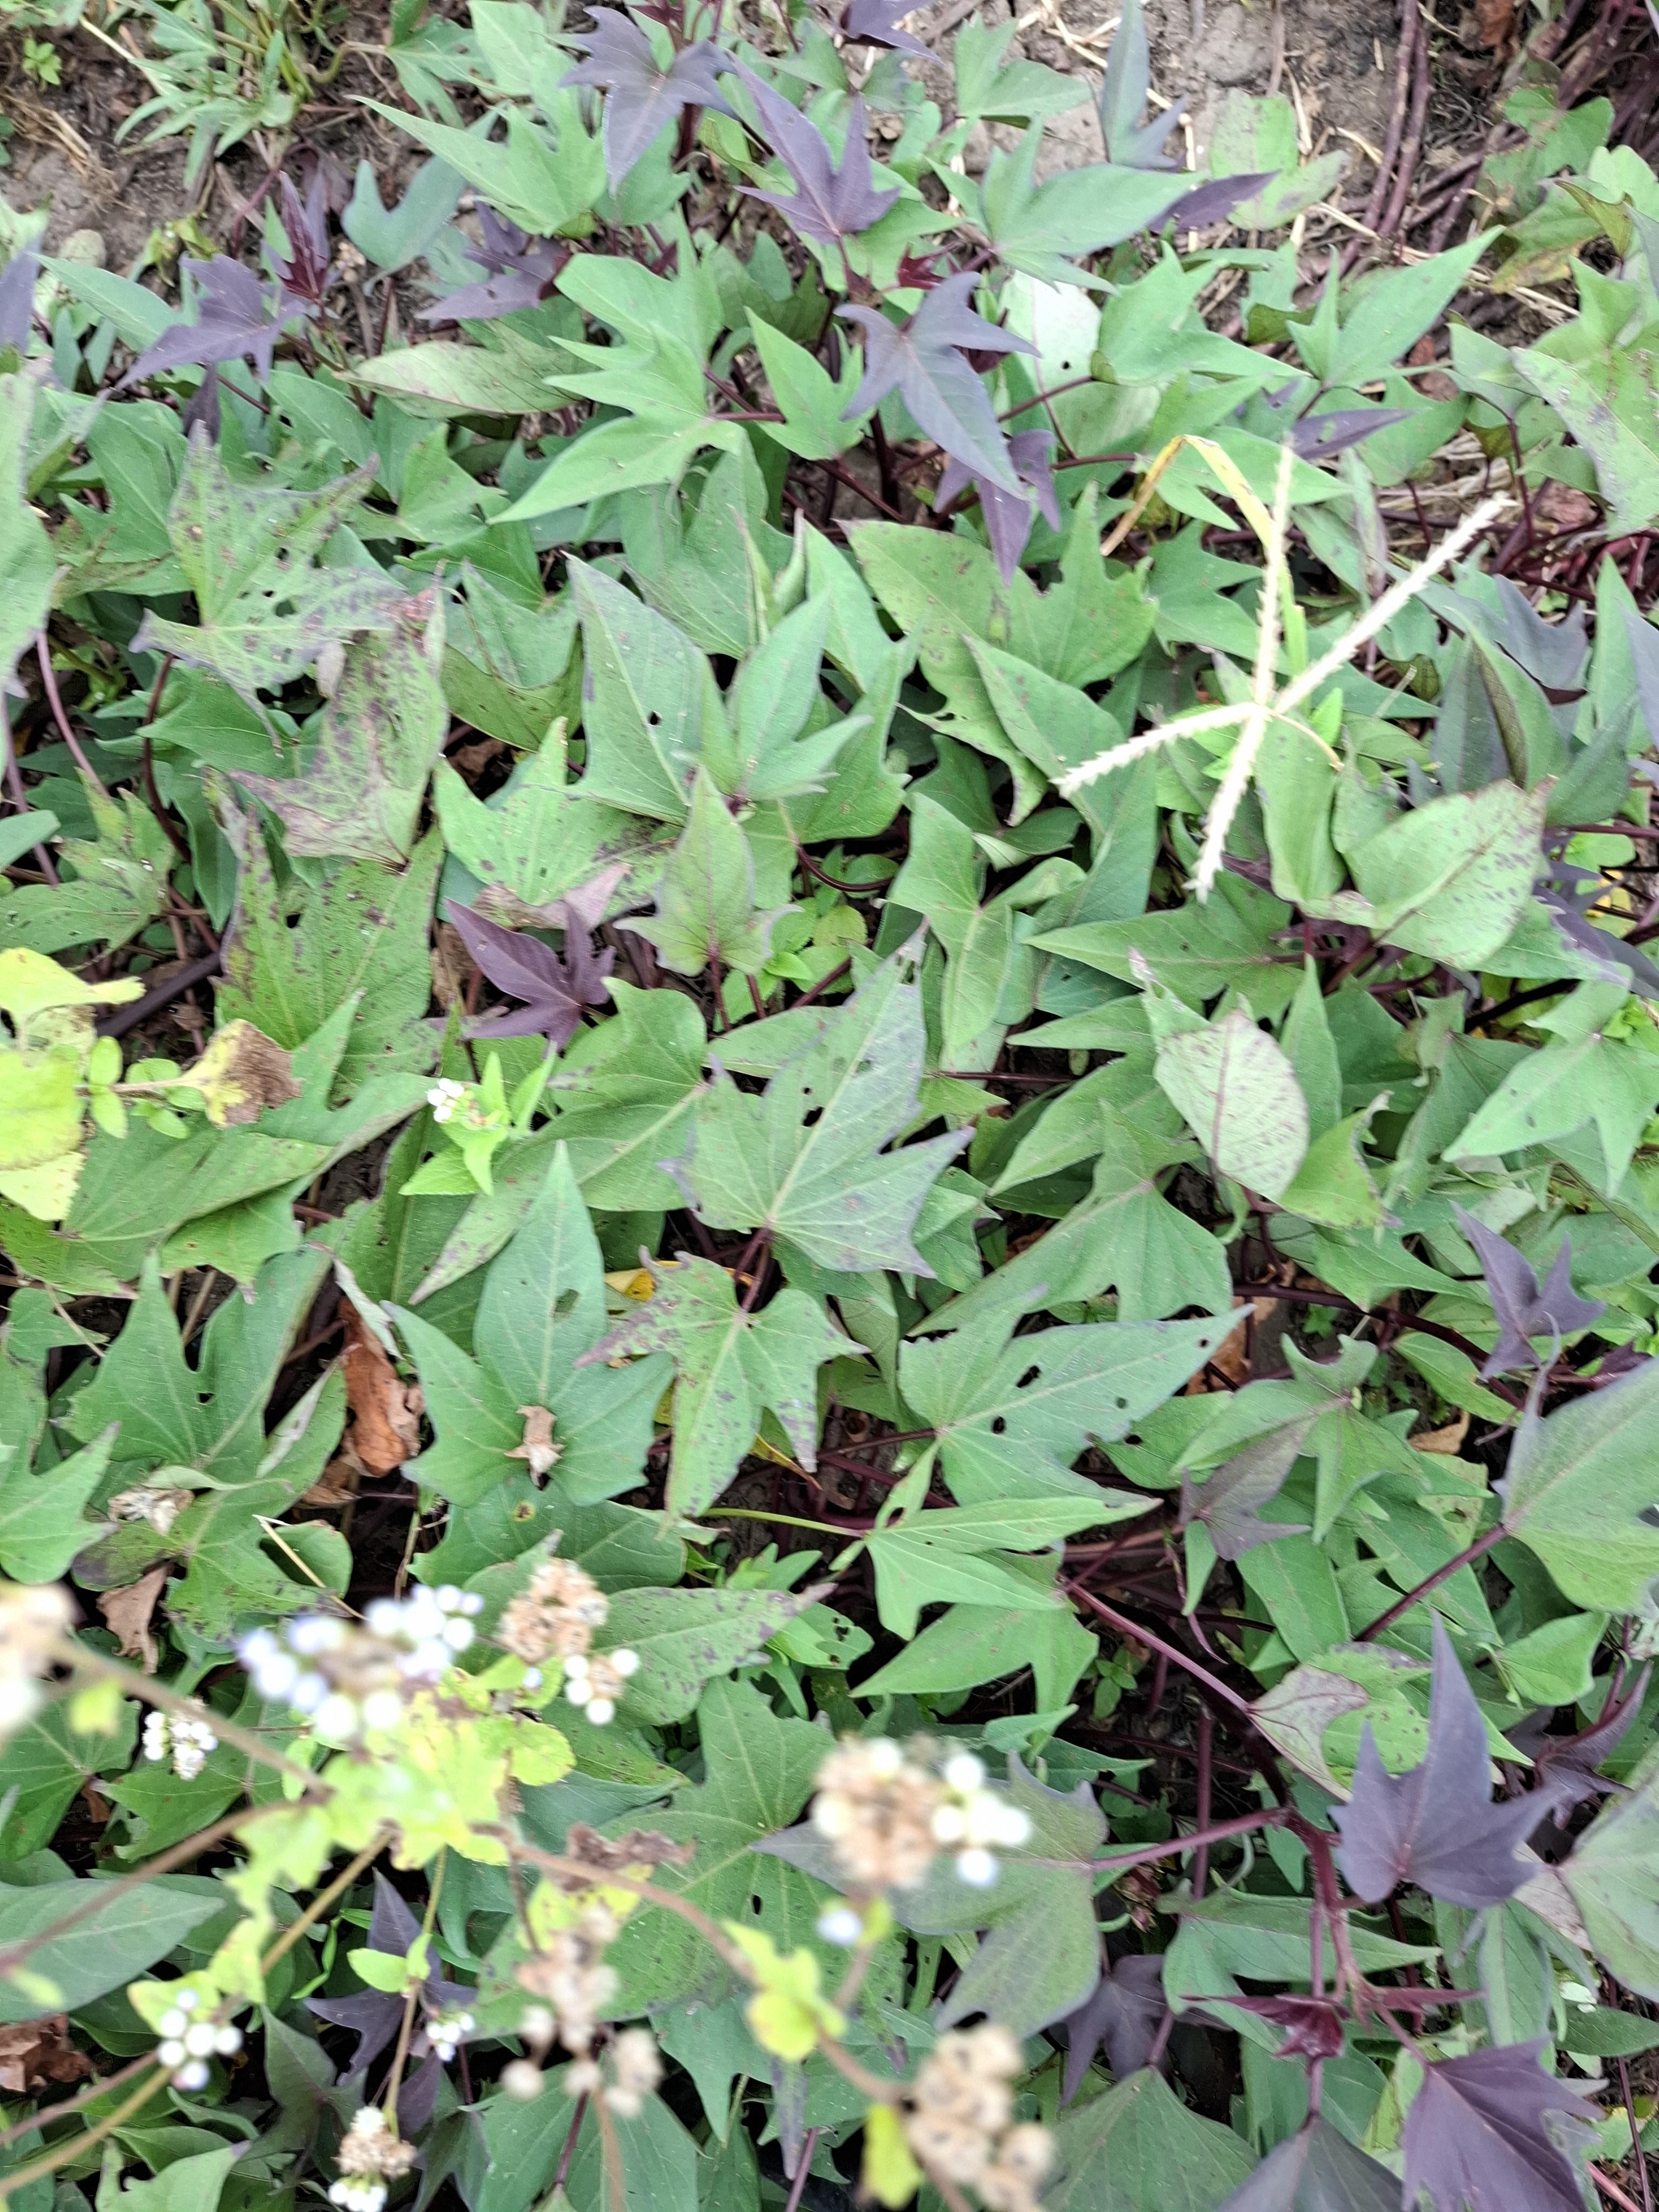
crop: sweet potato
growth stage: flowering
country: Tanzania
